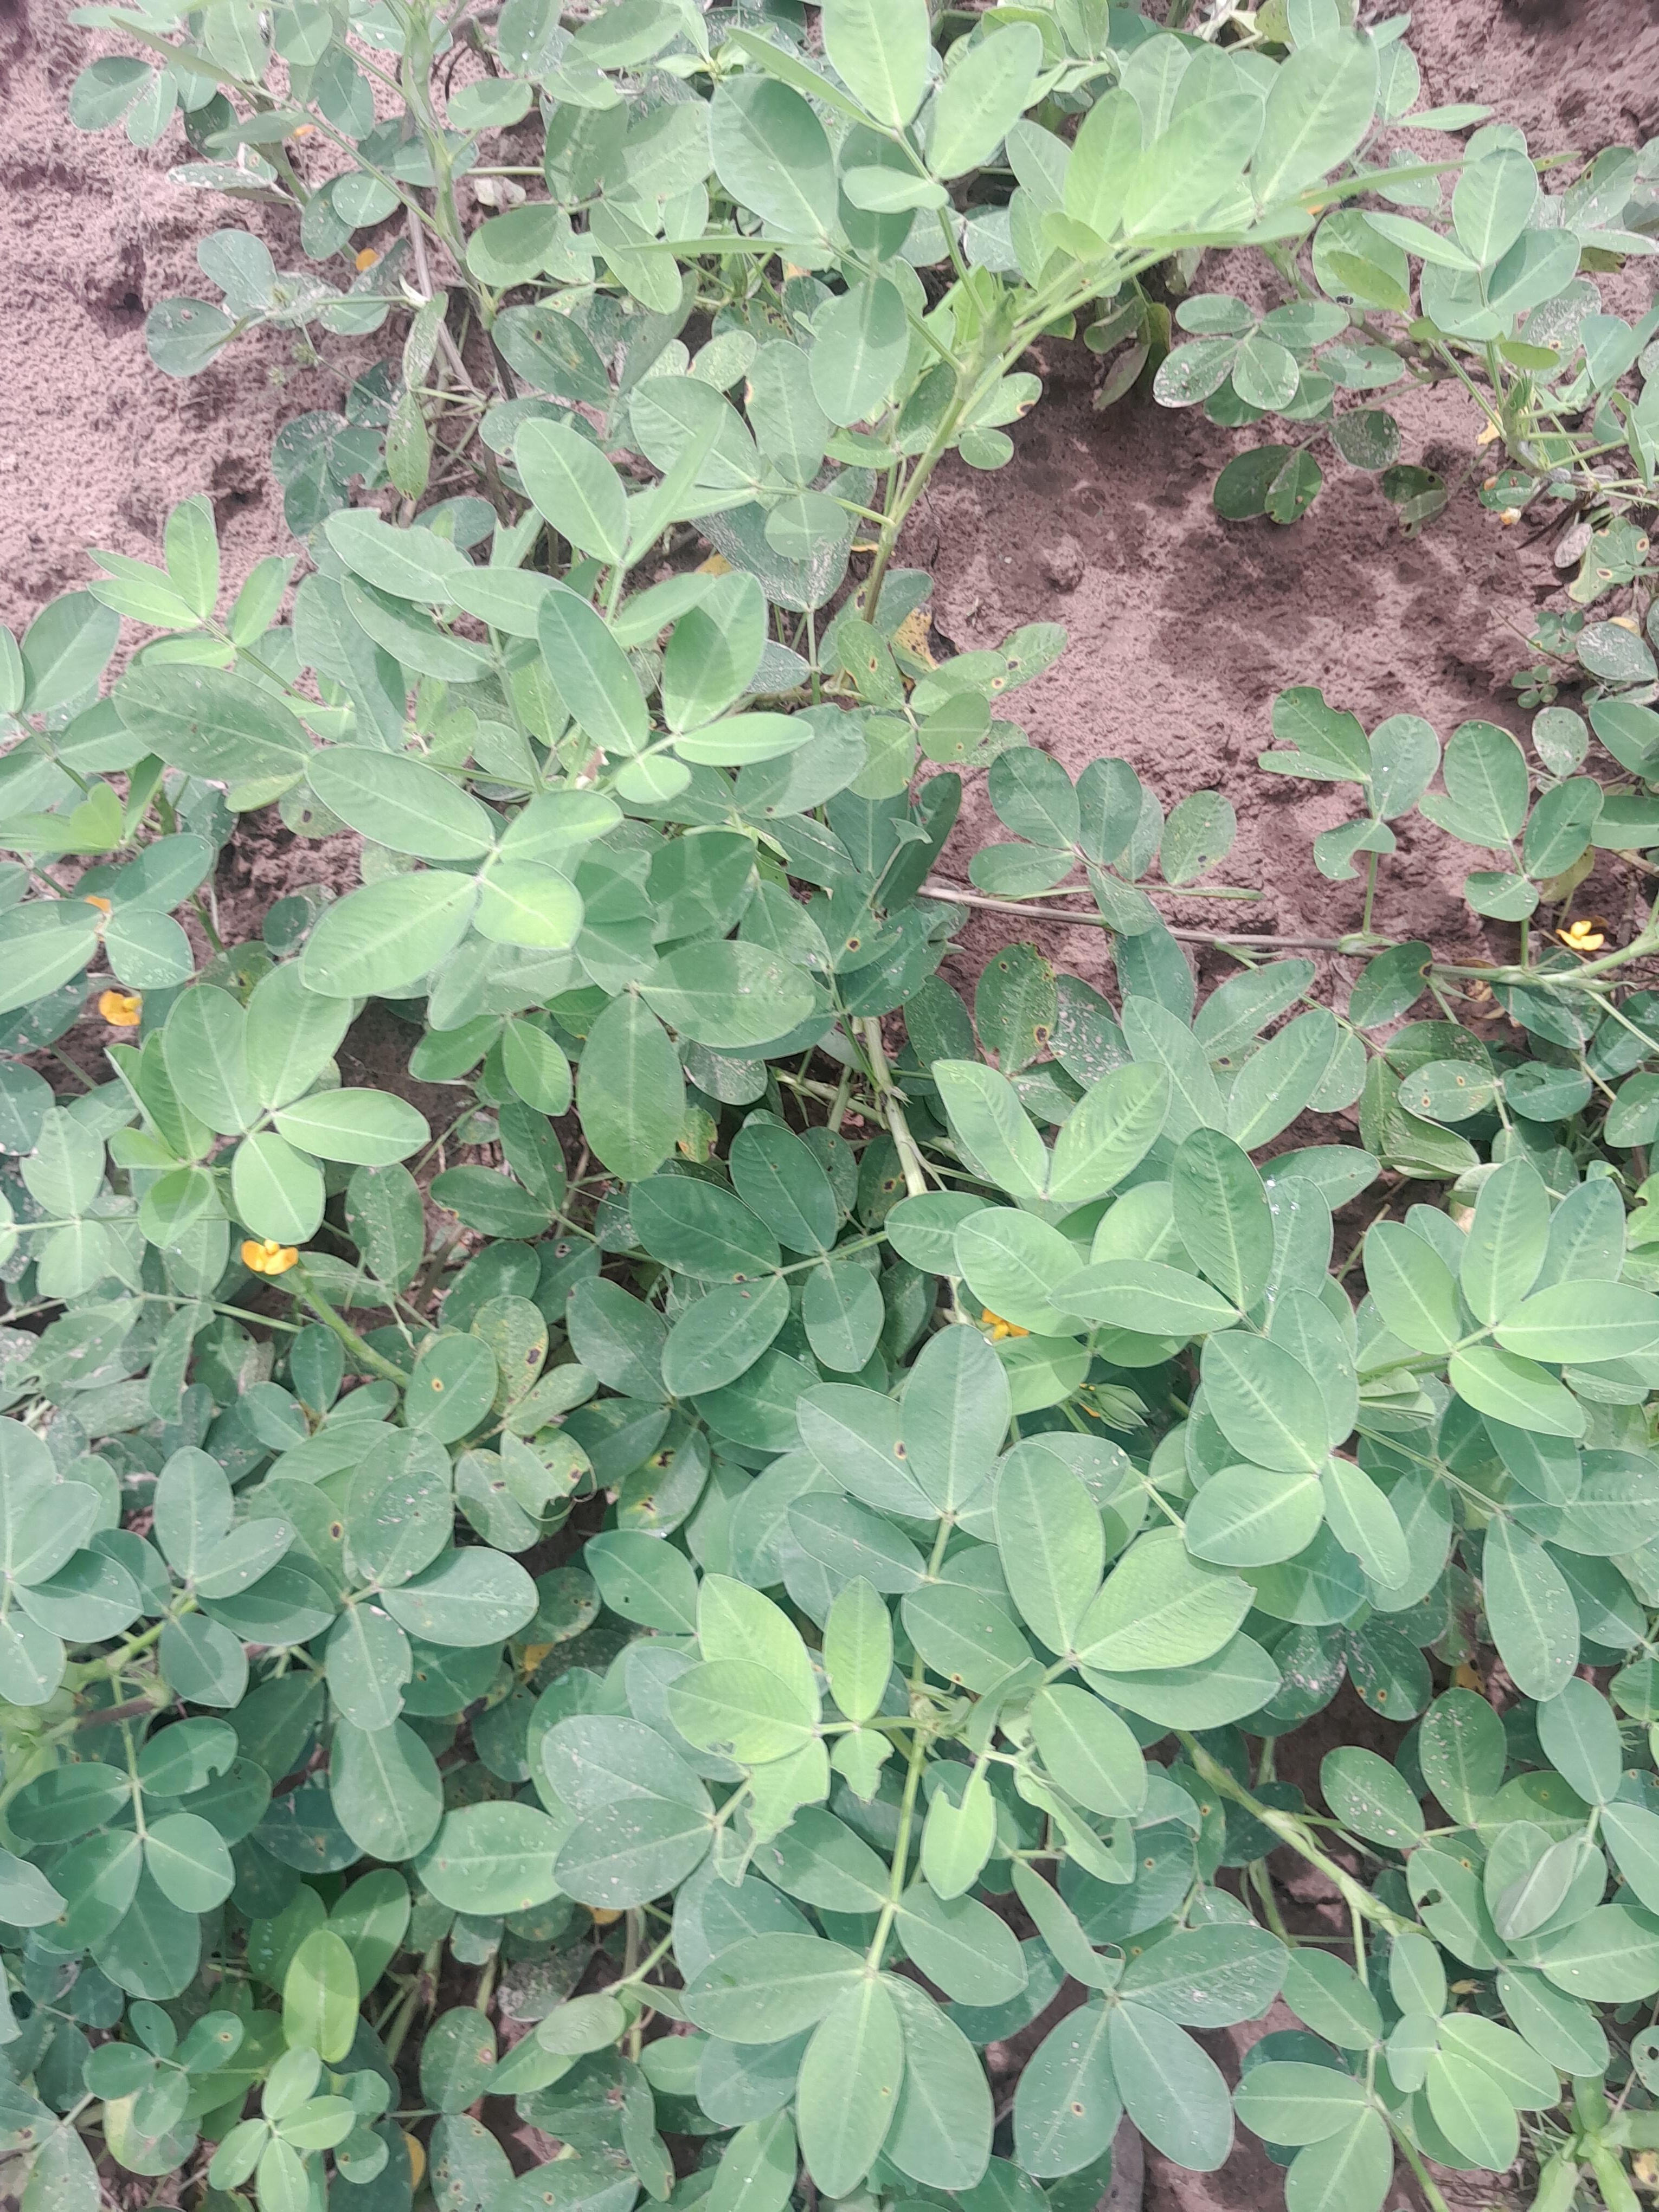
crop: groundnut
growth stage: flowering
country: Senegal
